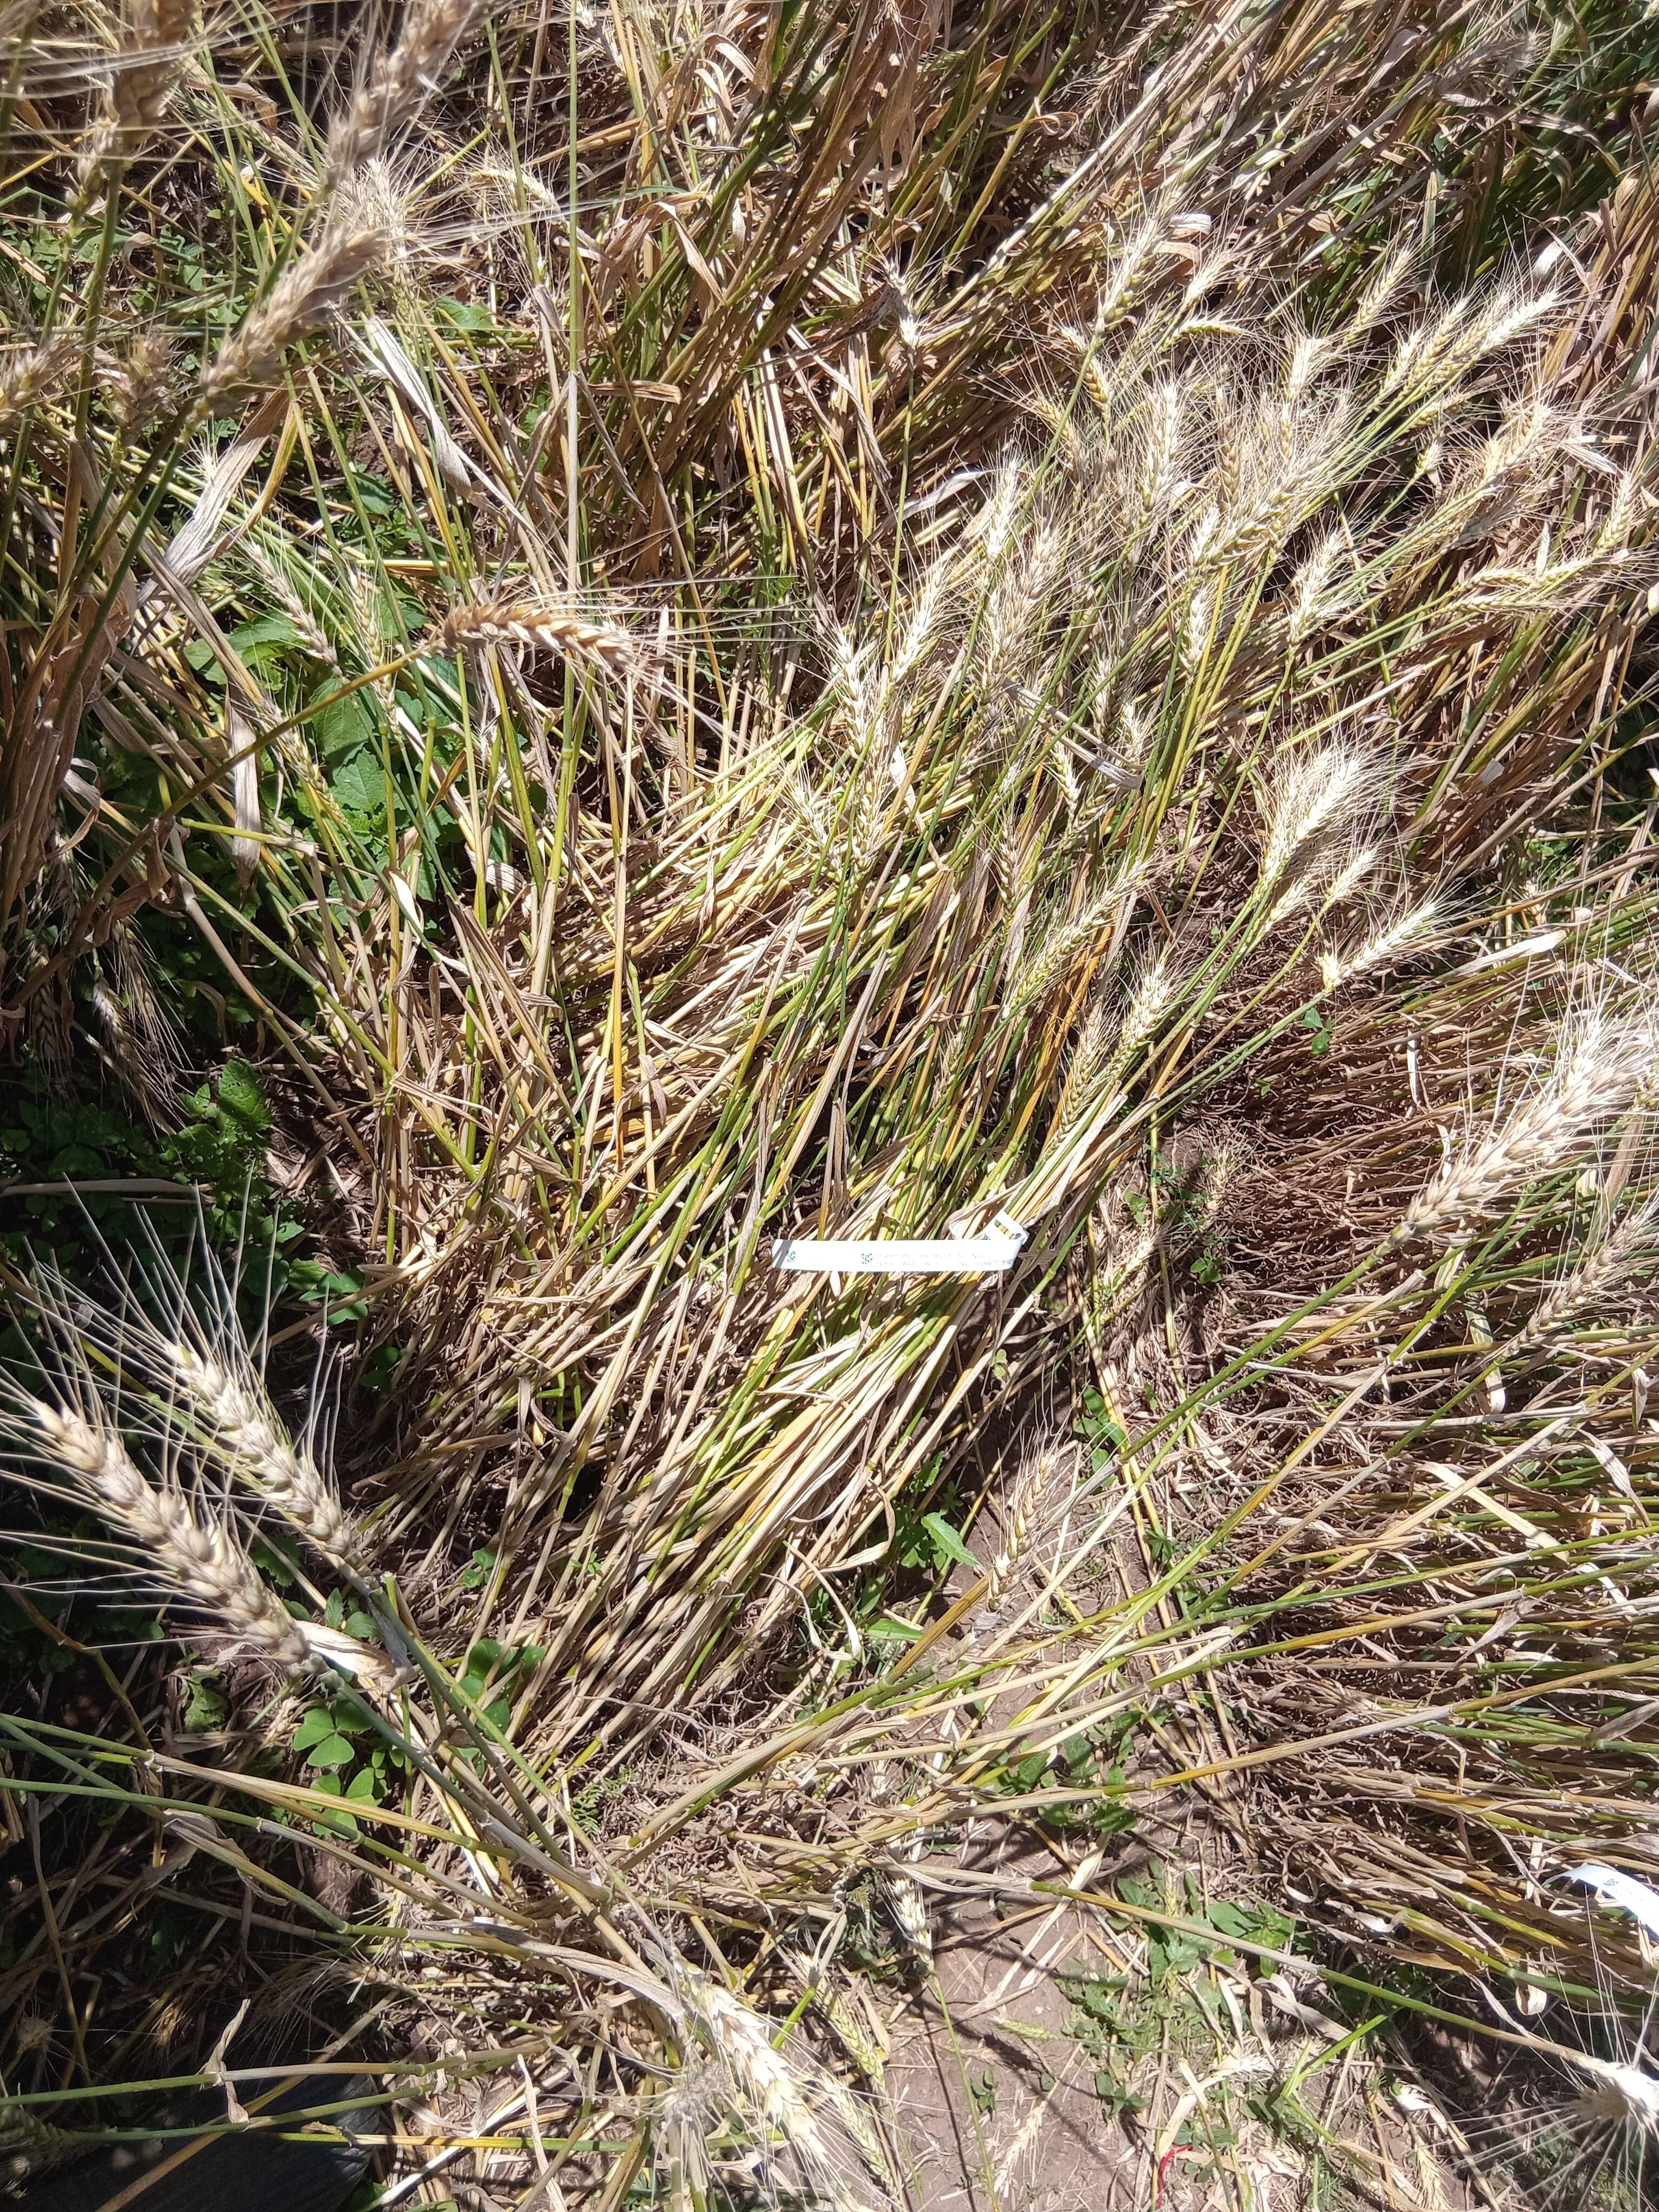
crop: wheat
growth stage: maturity
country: Kenya
